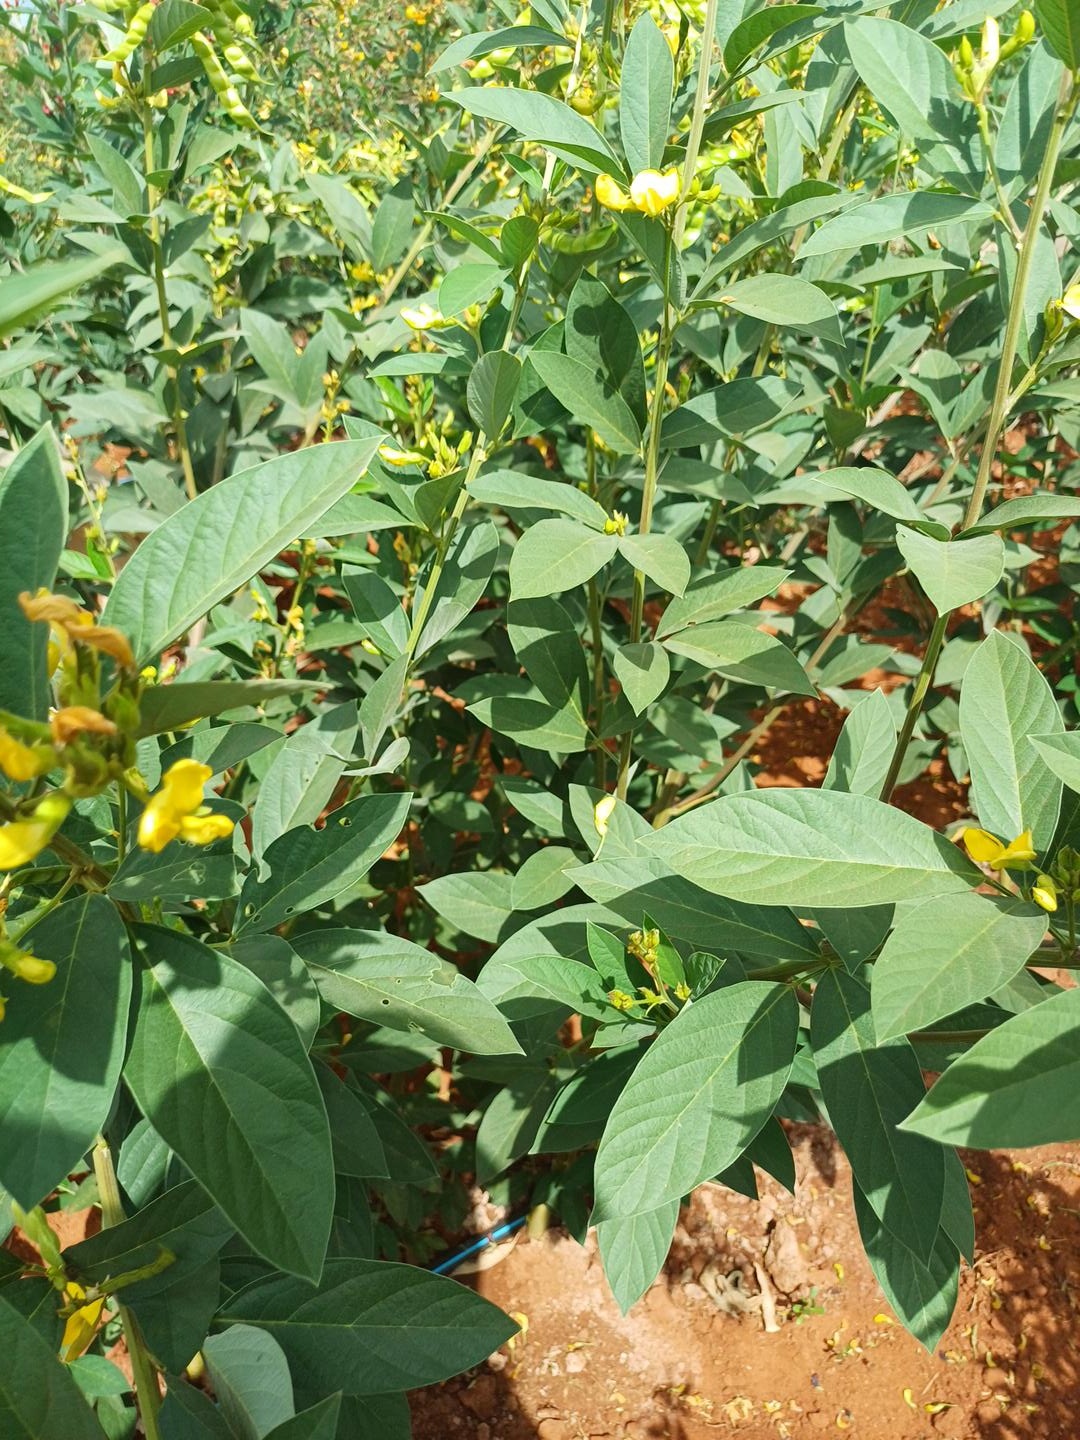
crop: pigeonpea
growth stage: development pod
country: Kenya
